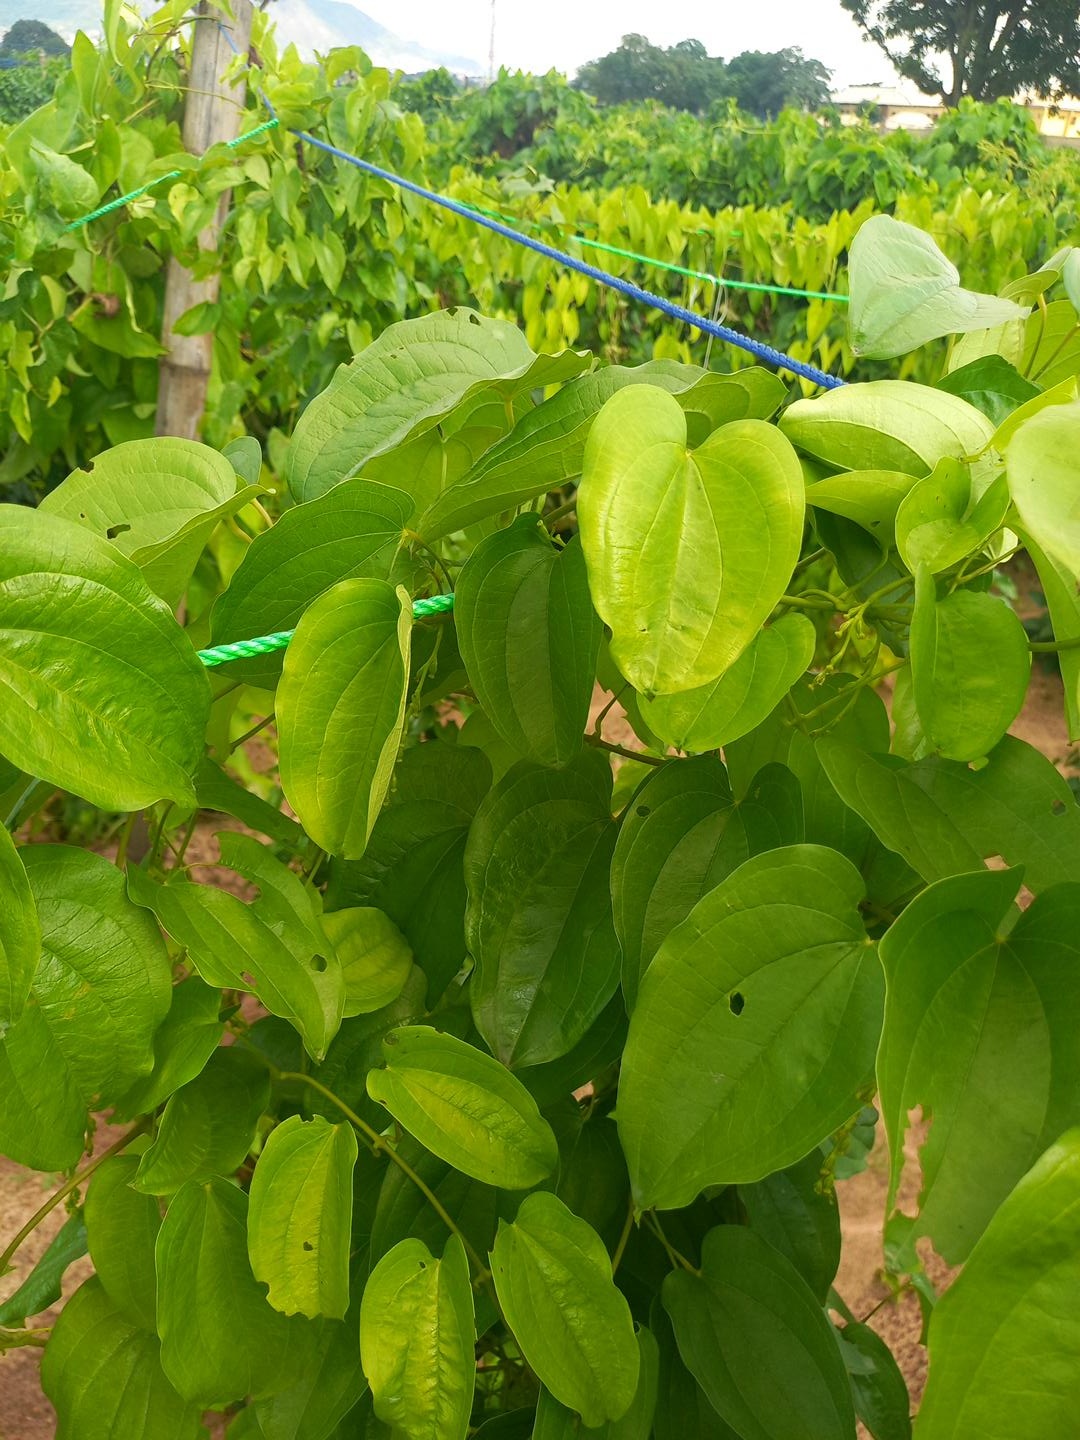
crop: yam
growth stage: flowering
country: Nigeria
